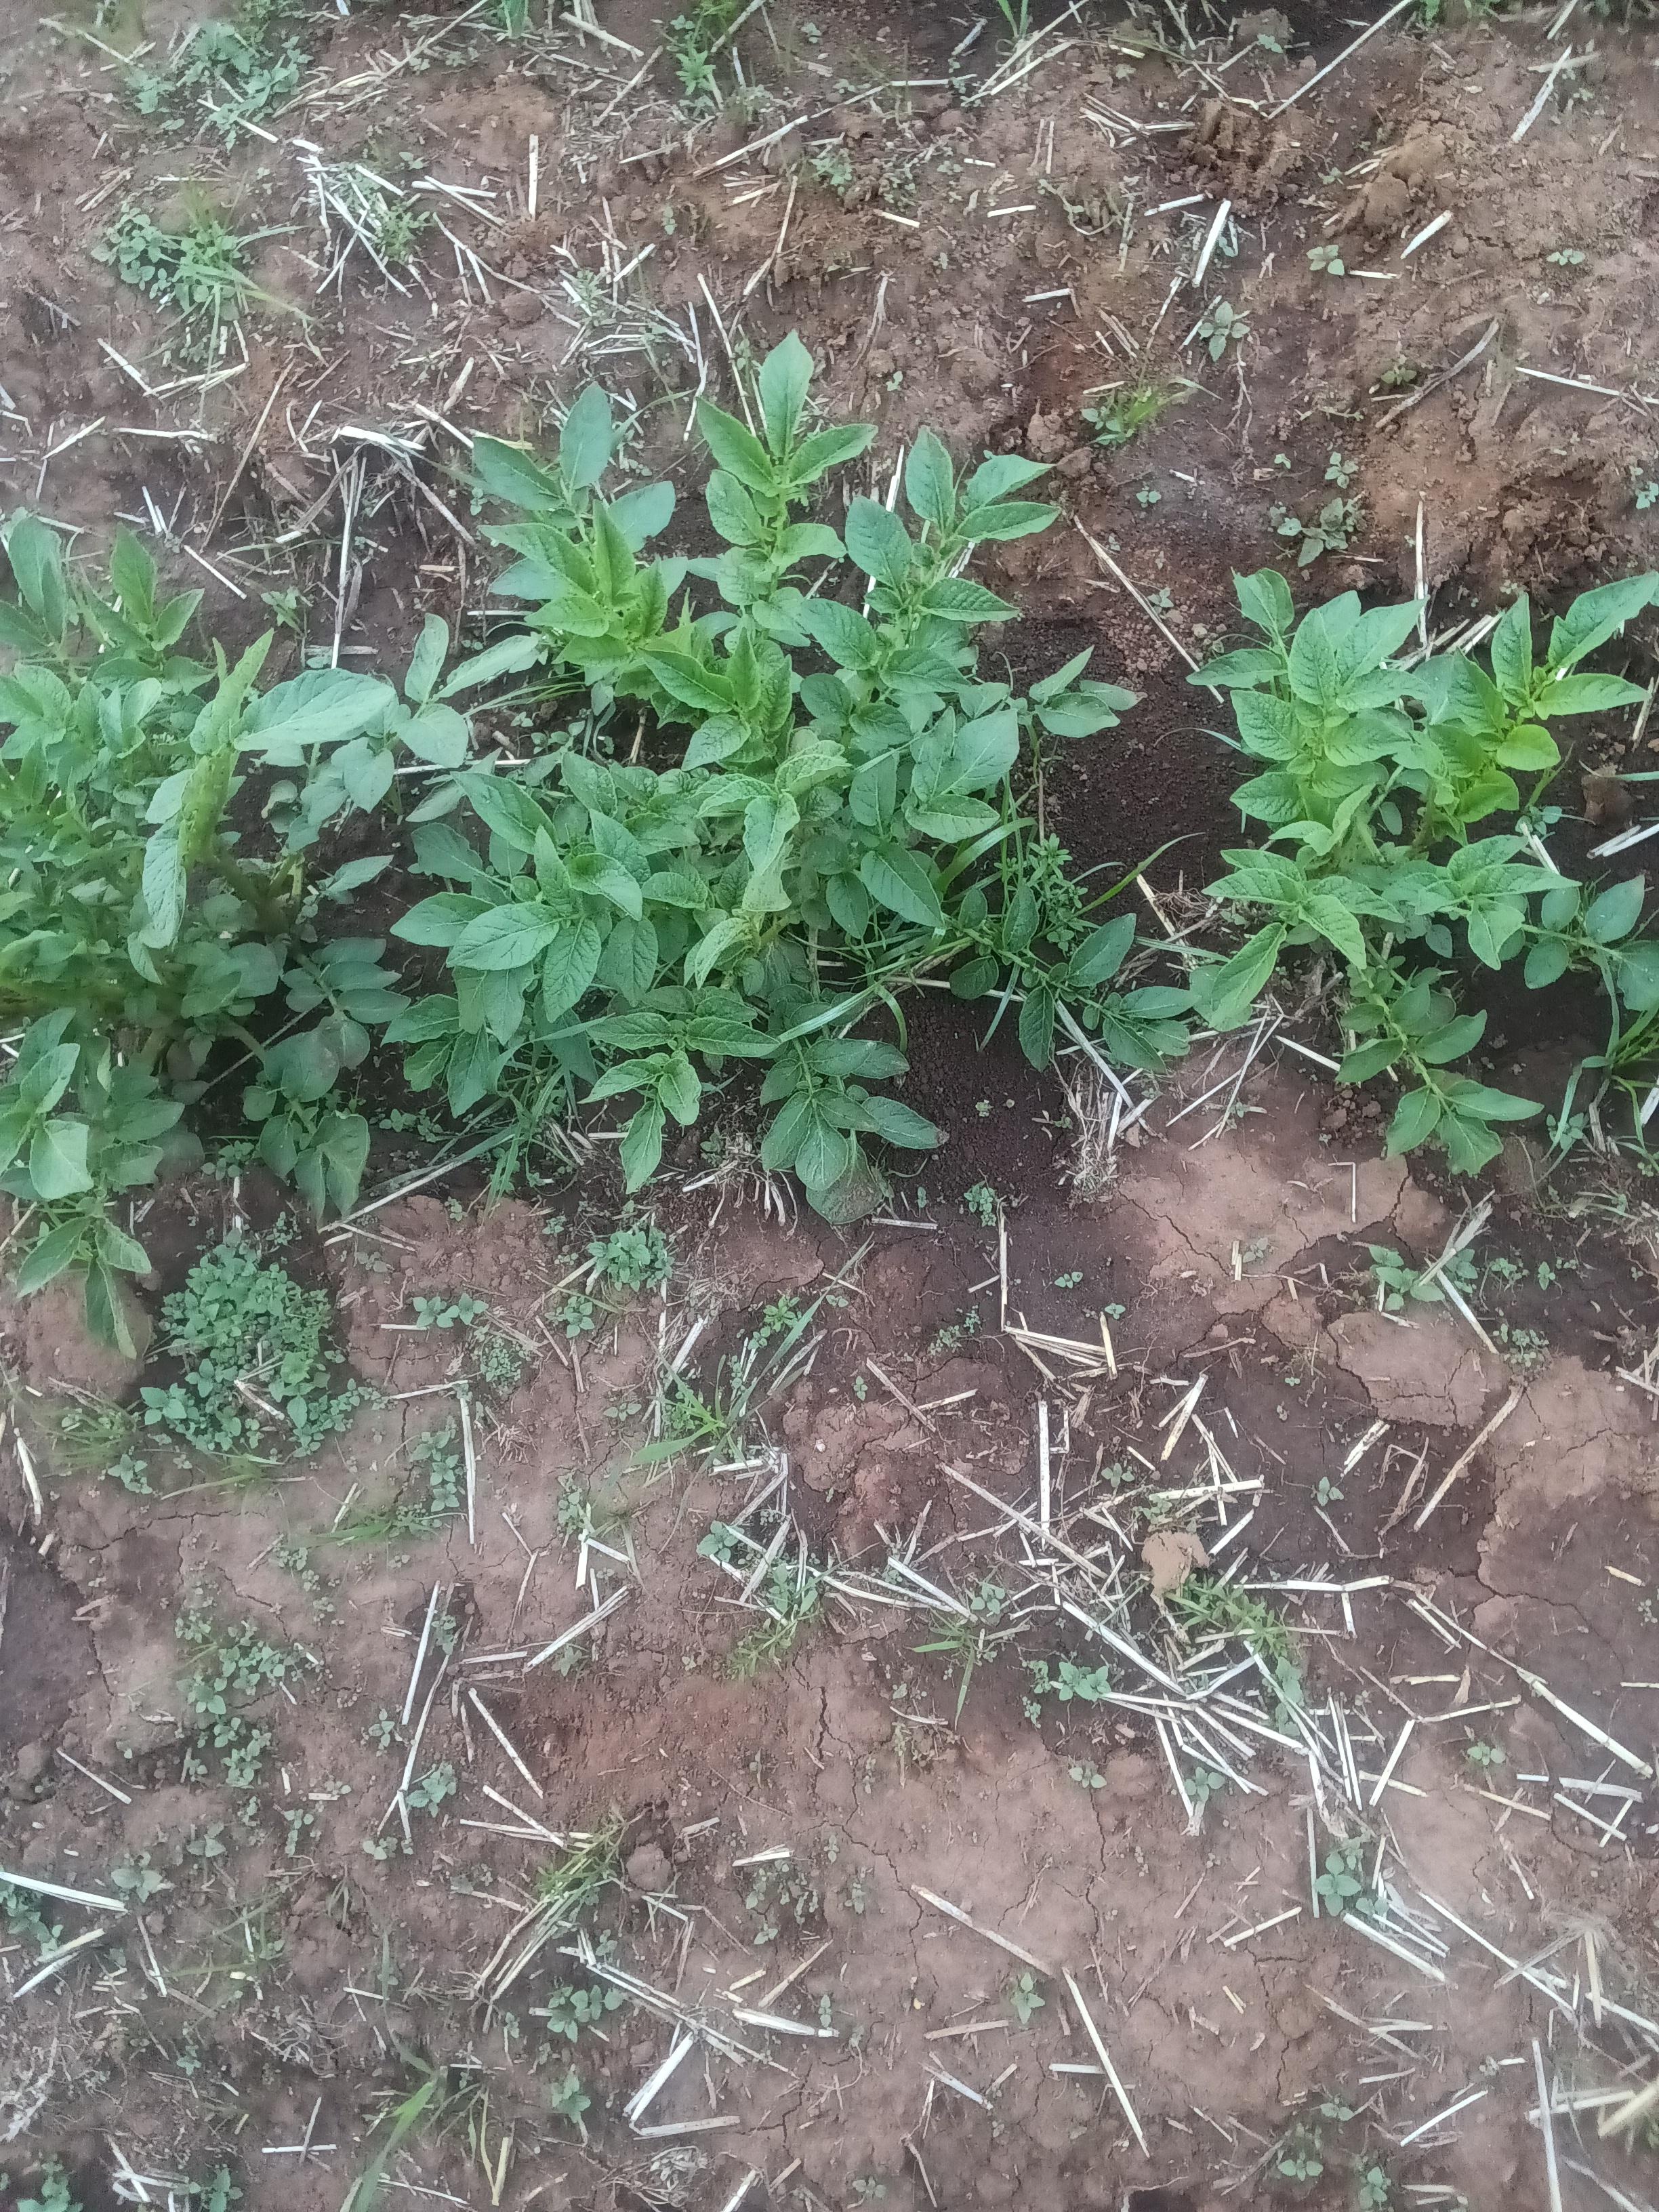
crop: potato
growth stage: vegetative
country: Kenya
